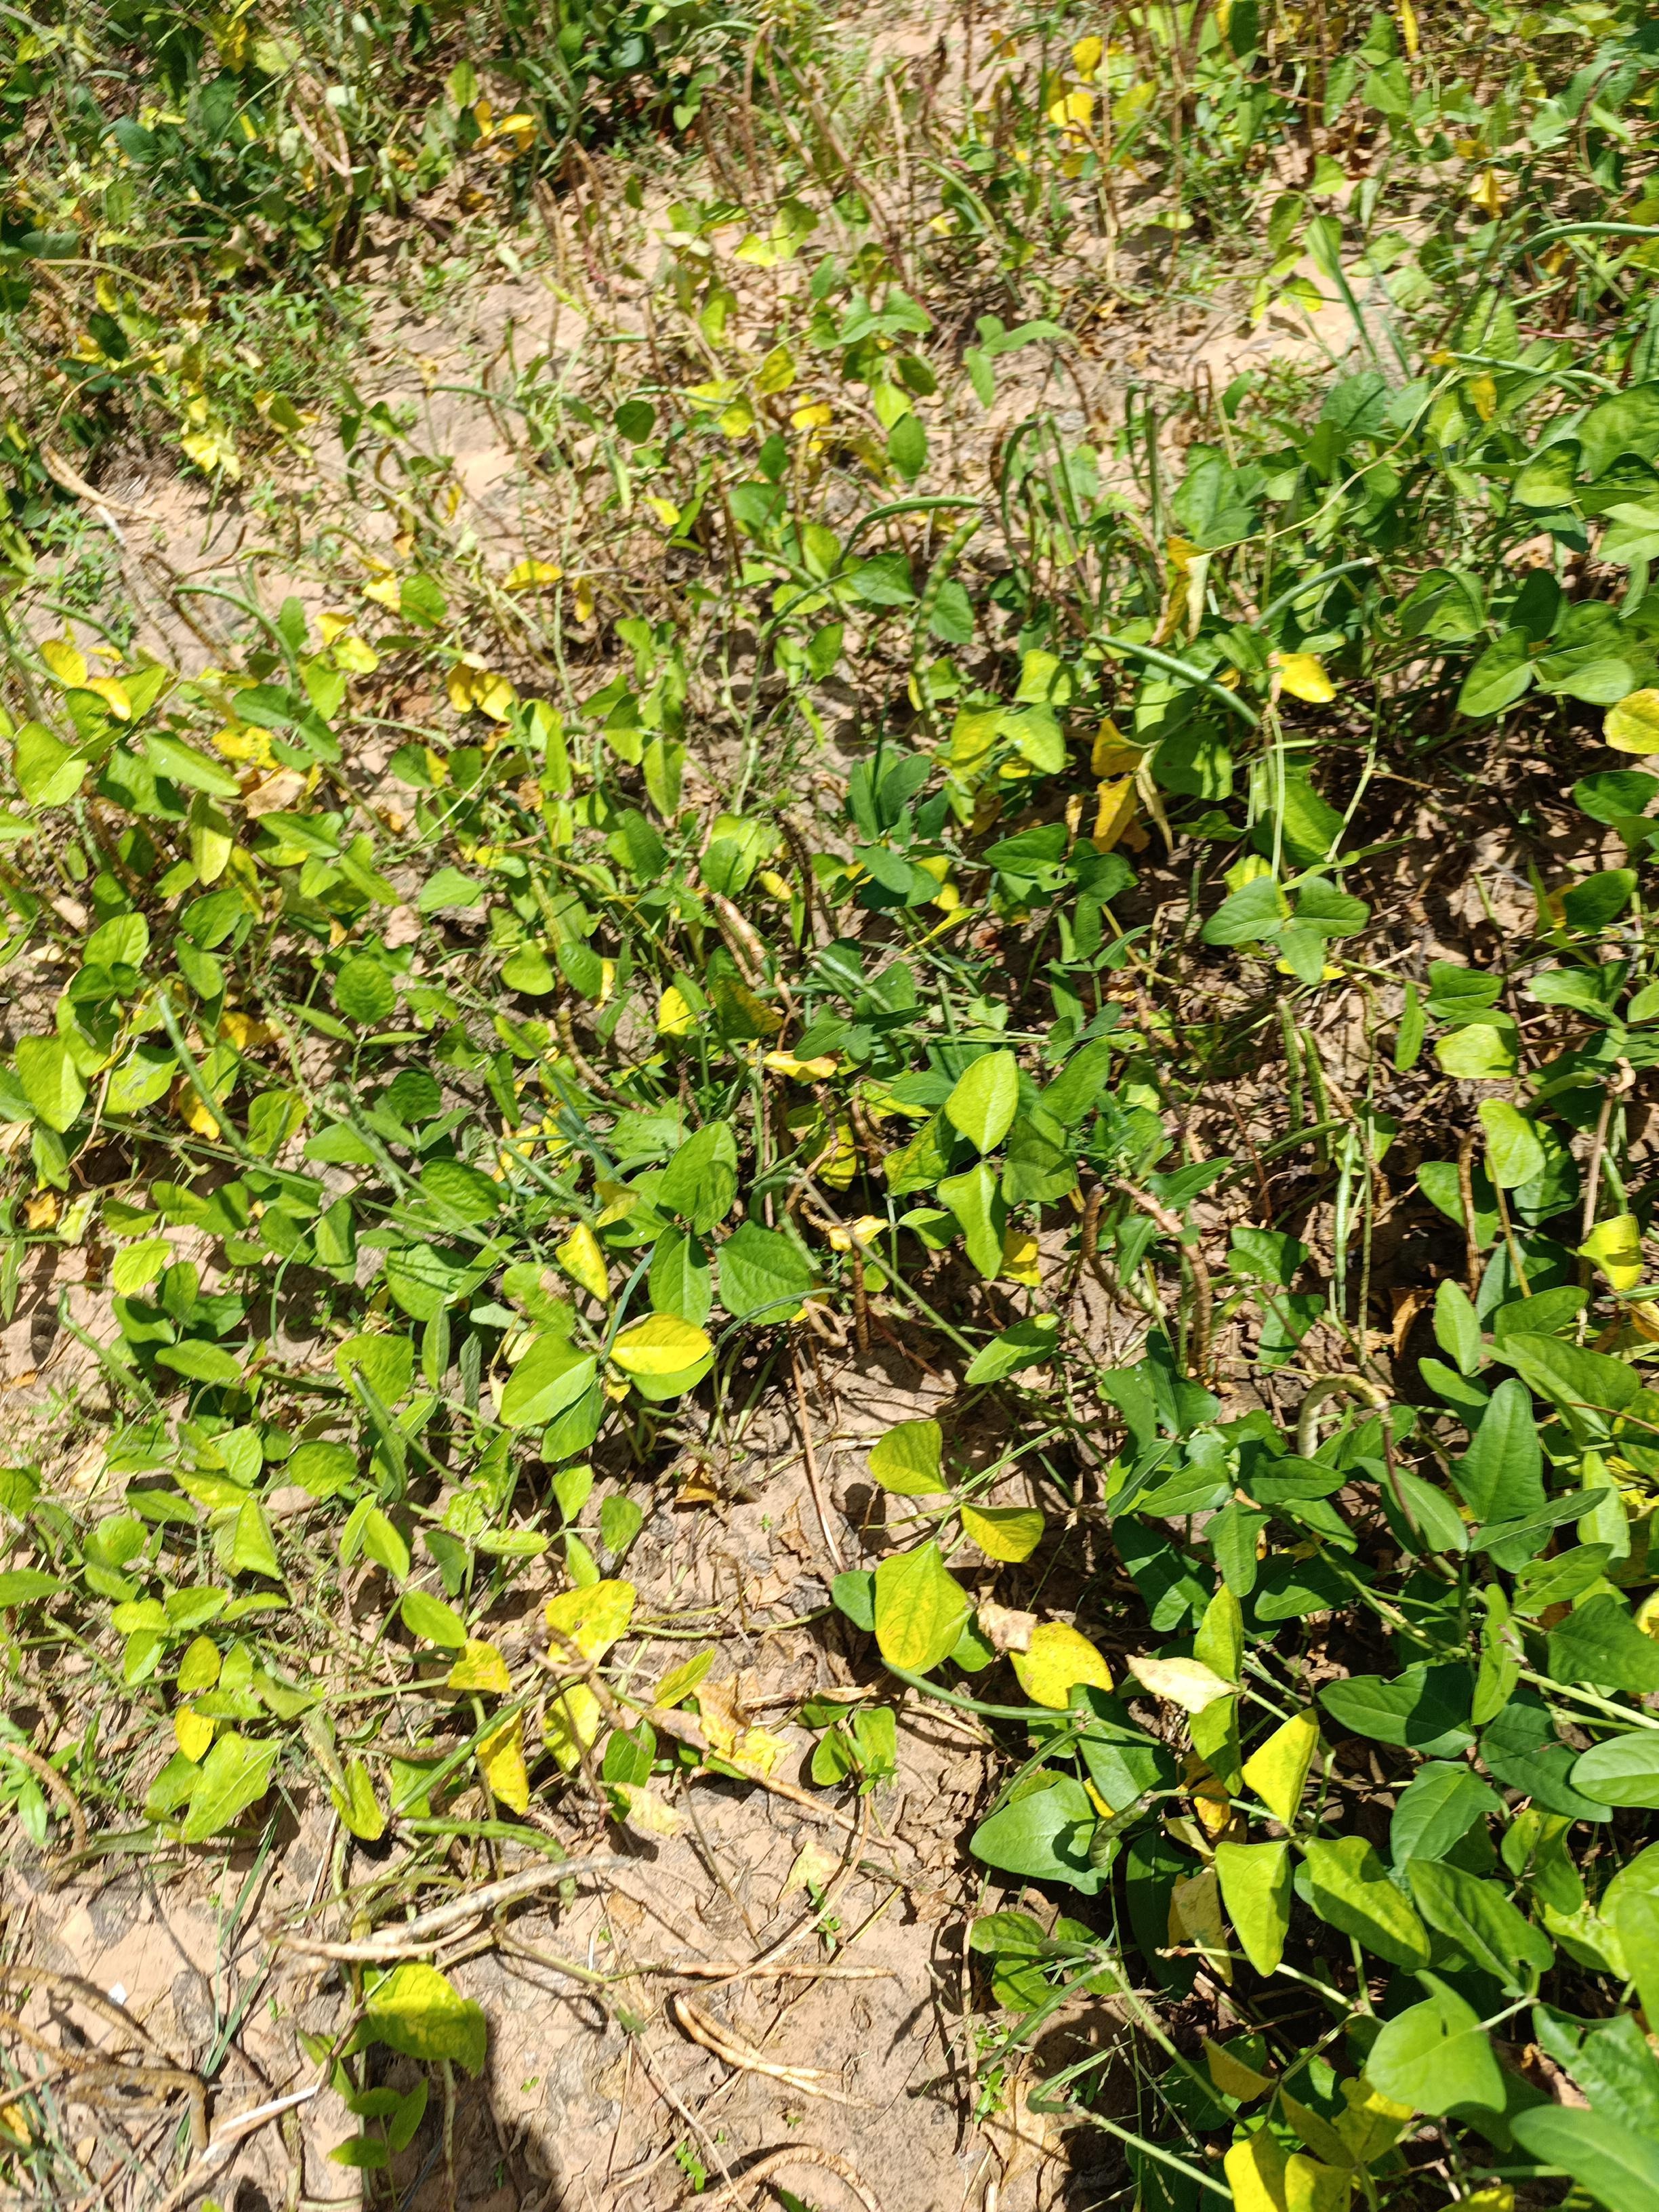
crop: cowpea
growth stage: maturity
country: Nigeria
